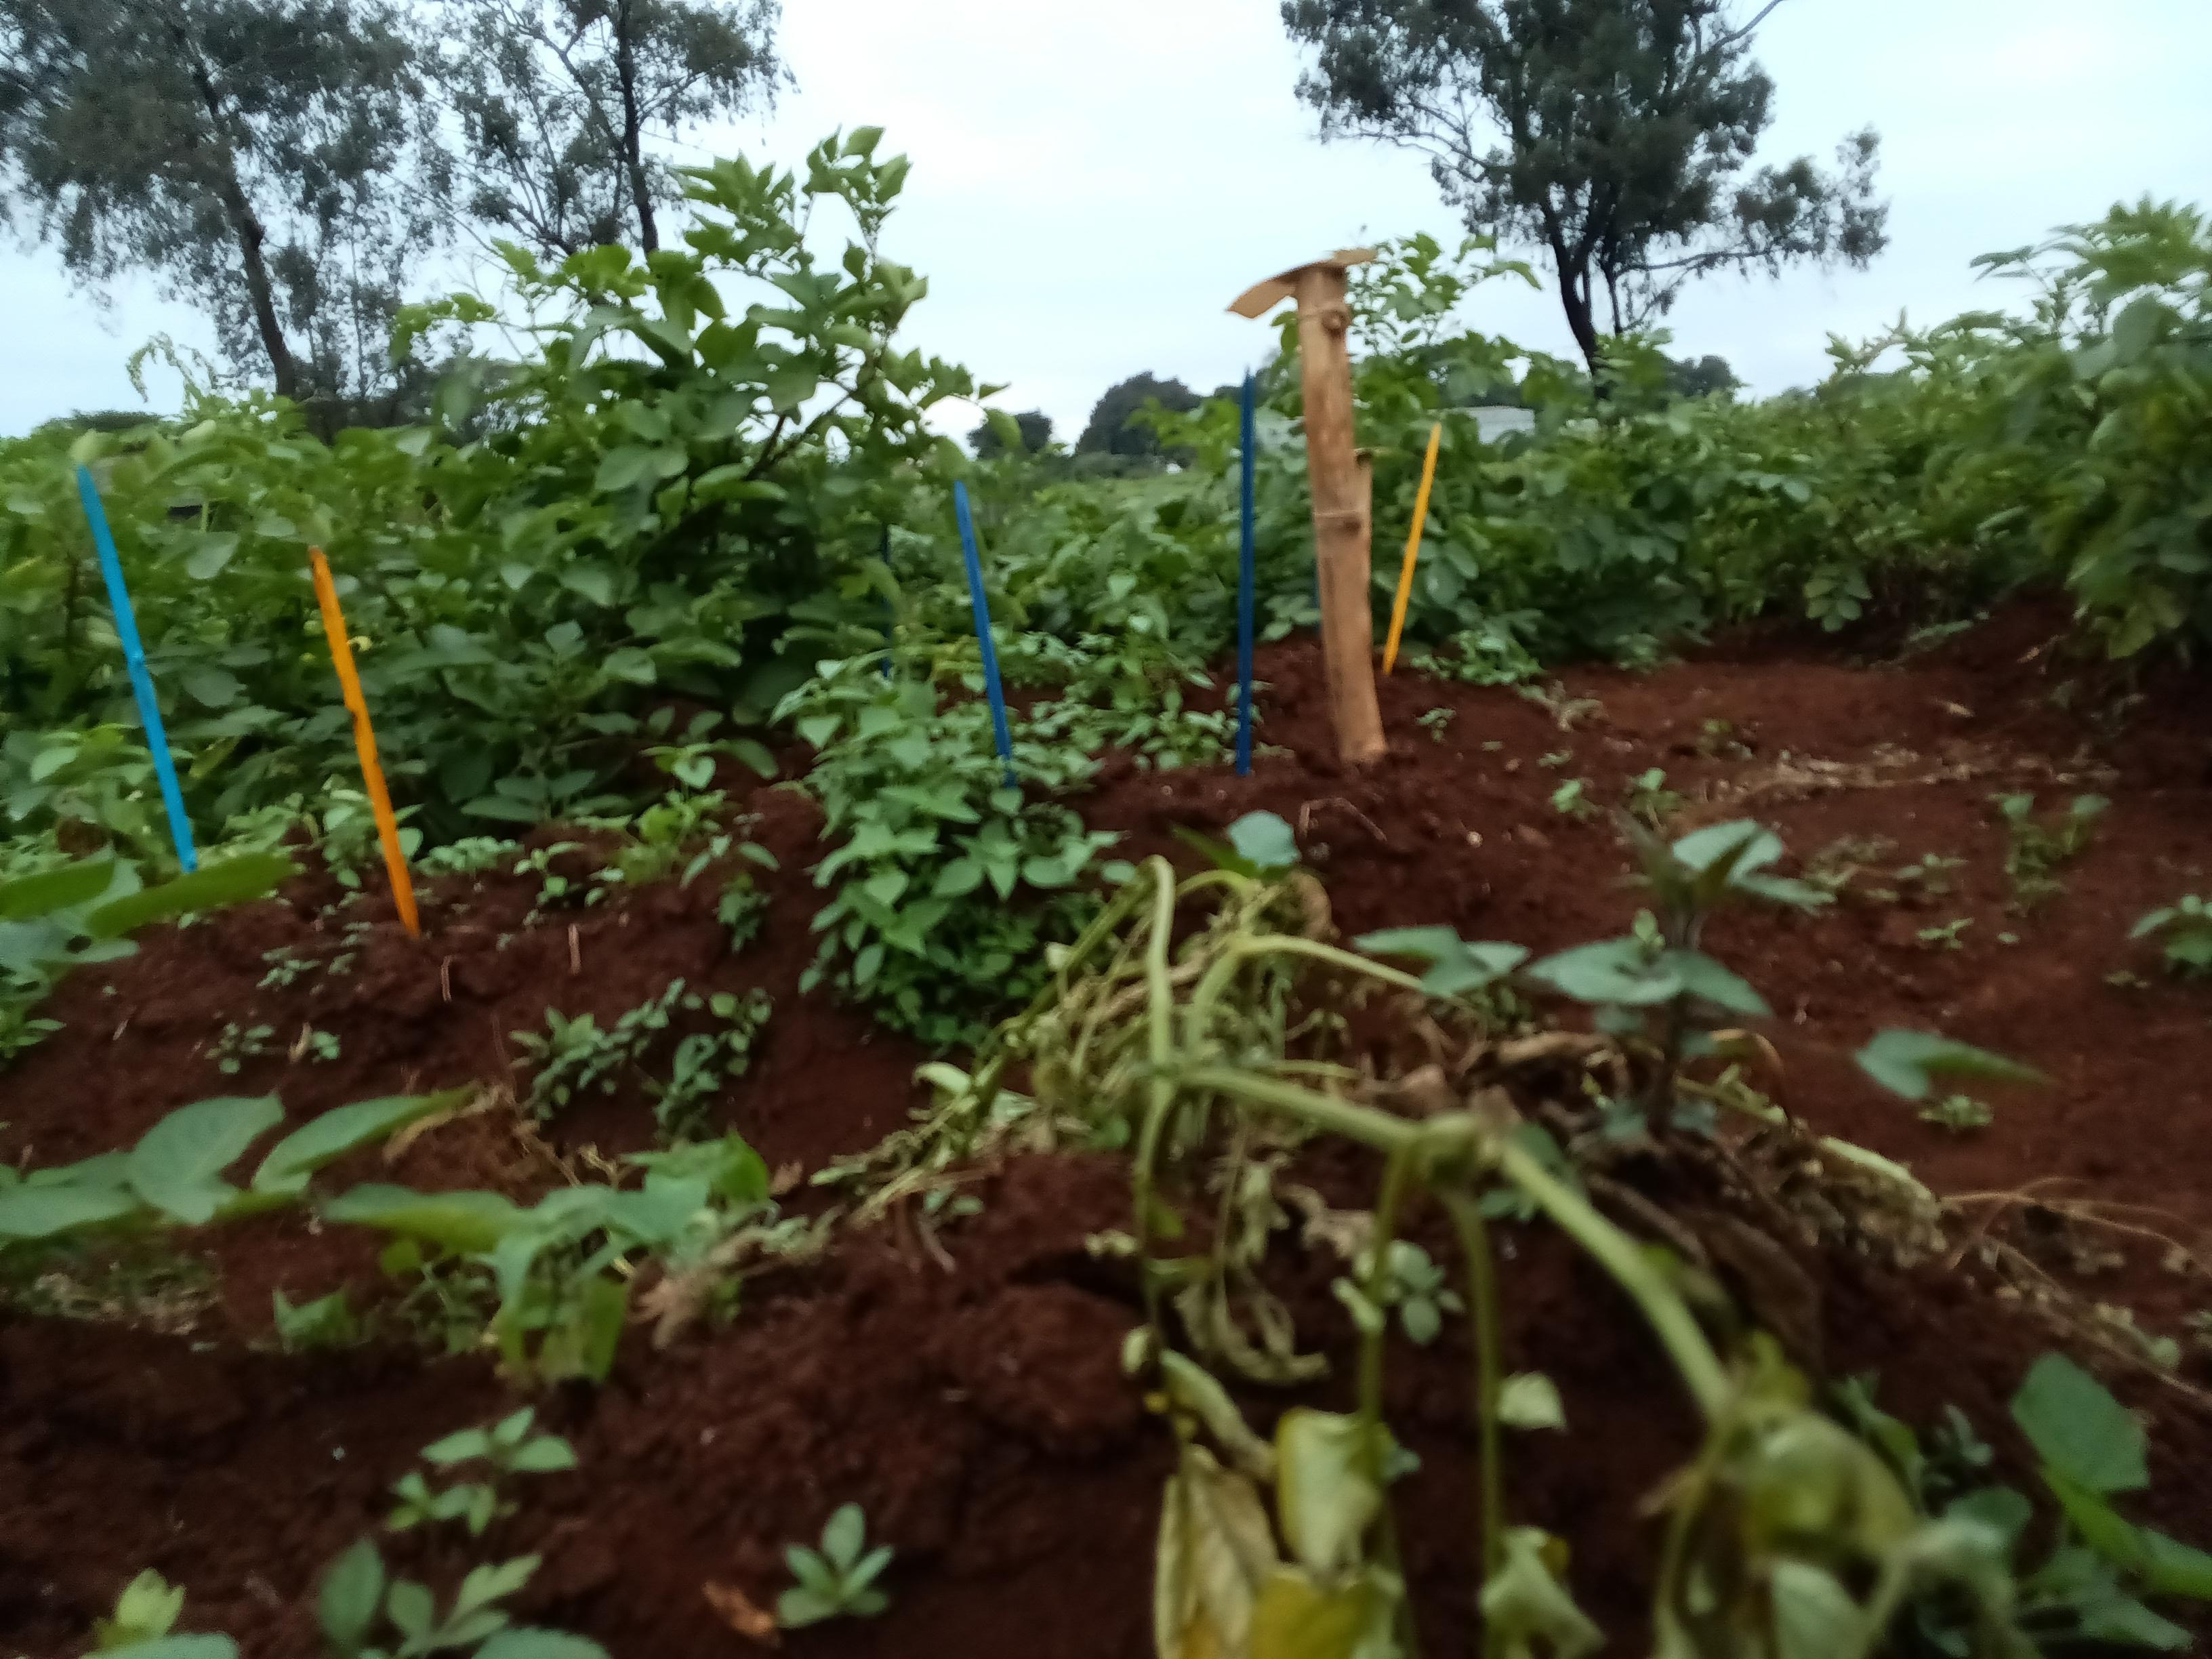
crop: potato
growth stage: vegetative
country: Kenya
